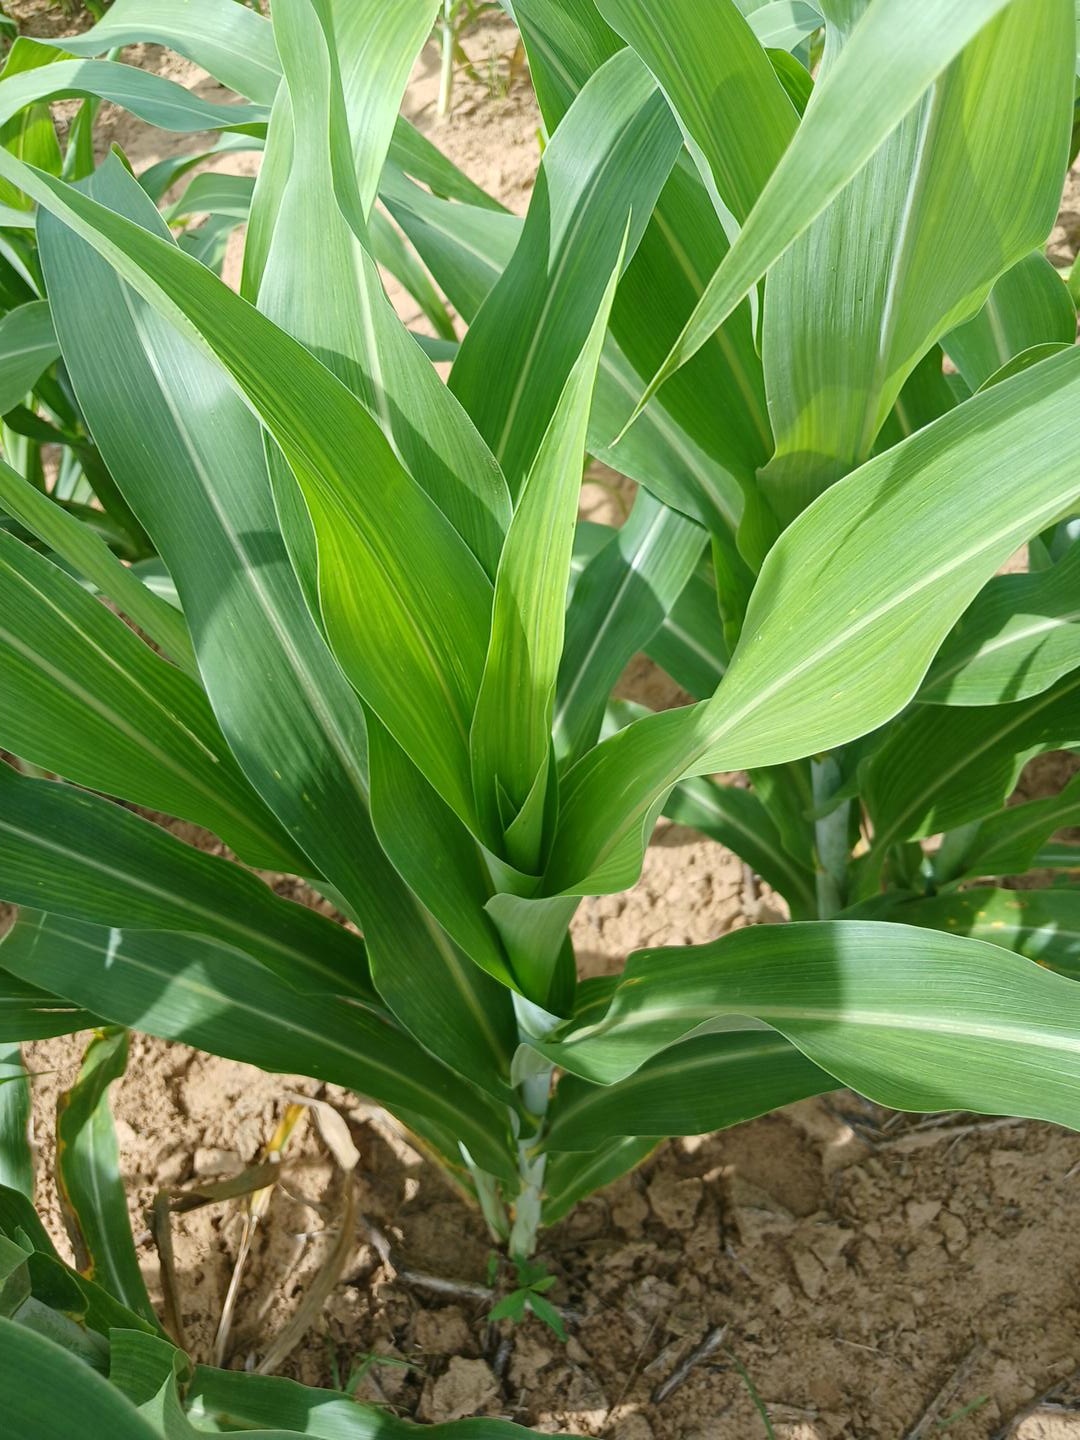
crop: sorghum
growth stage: vegetative
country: Senegal
